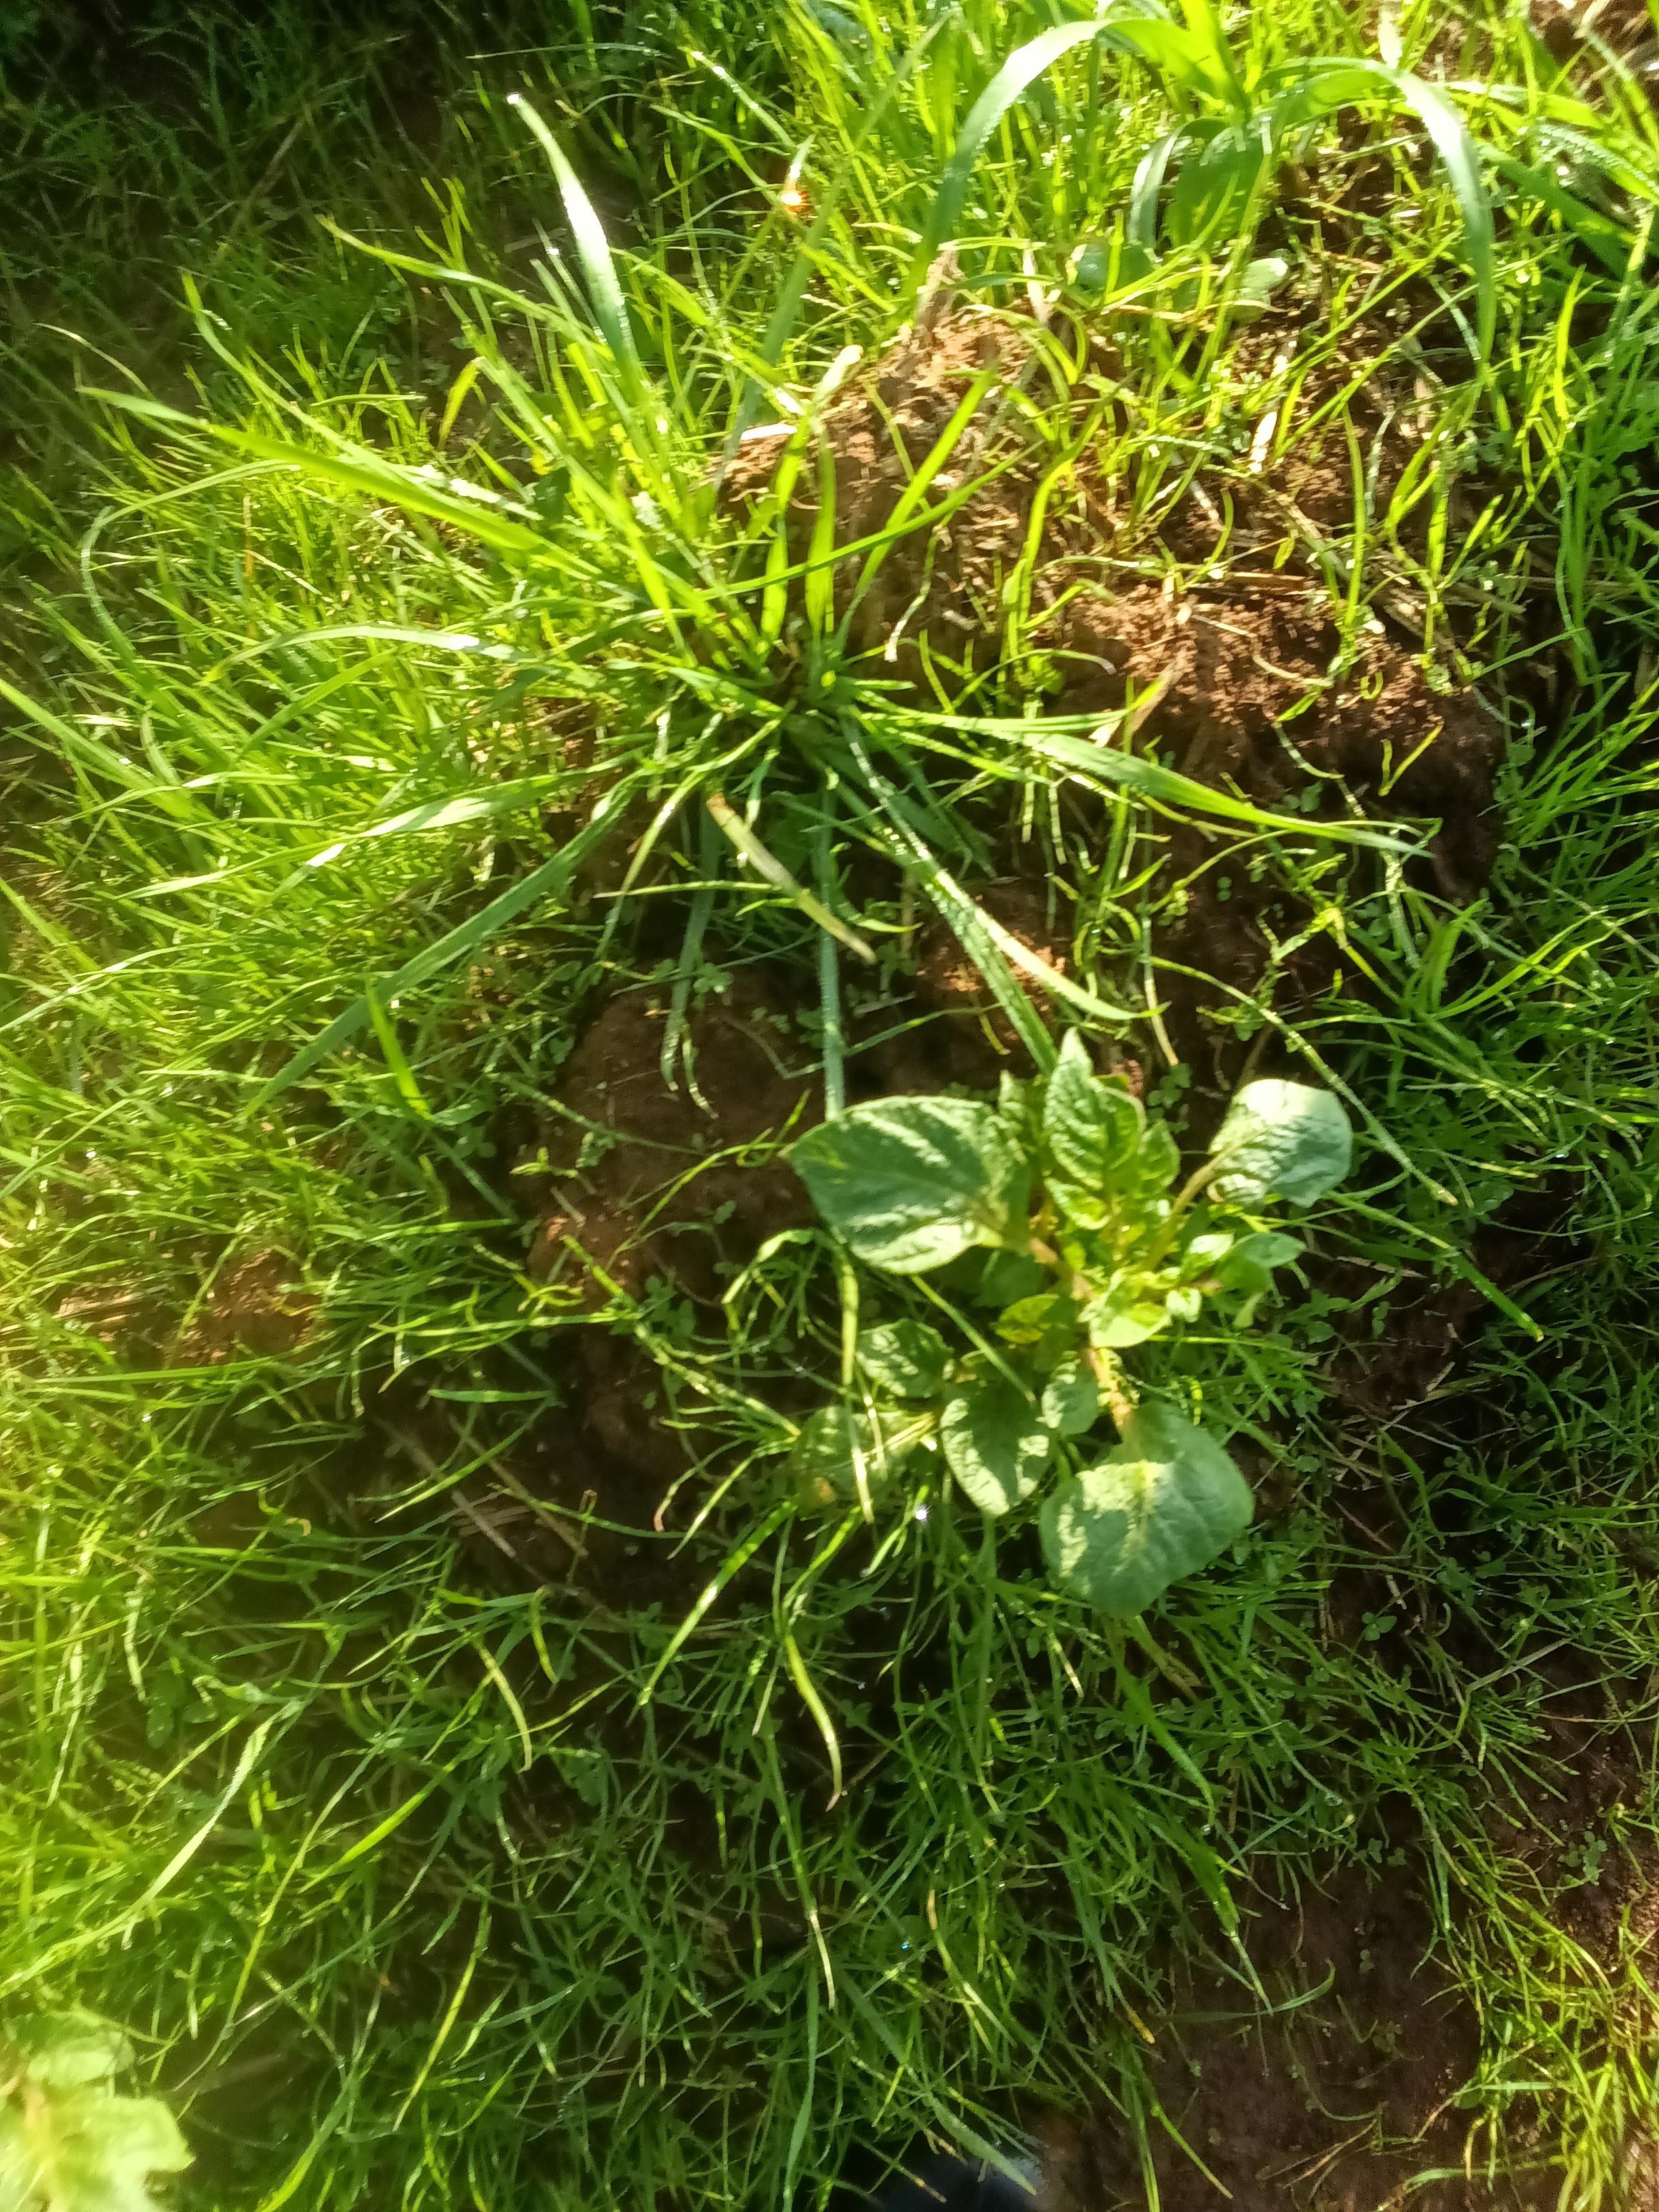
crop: potato
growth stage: vegetative
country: Kenya
